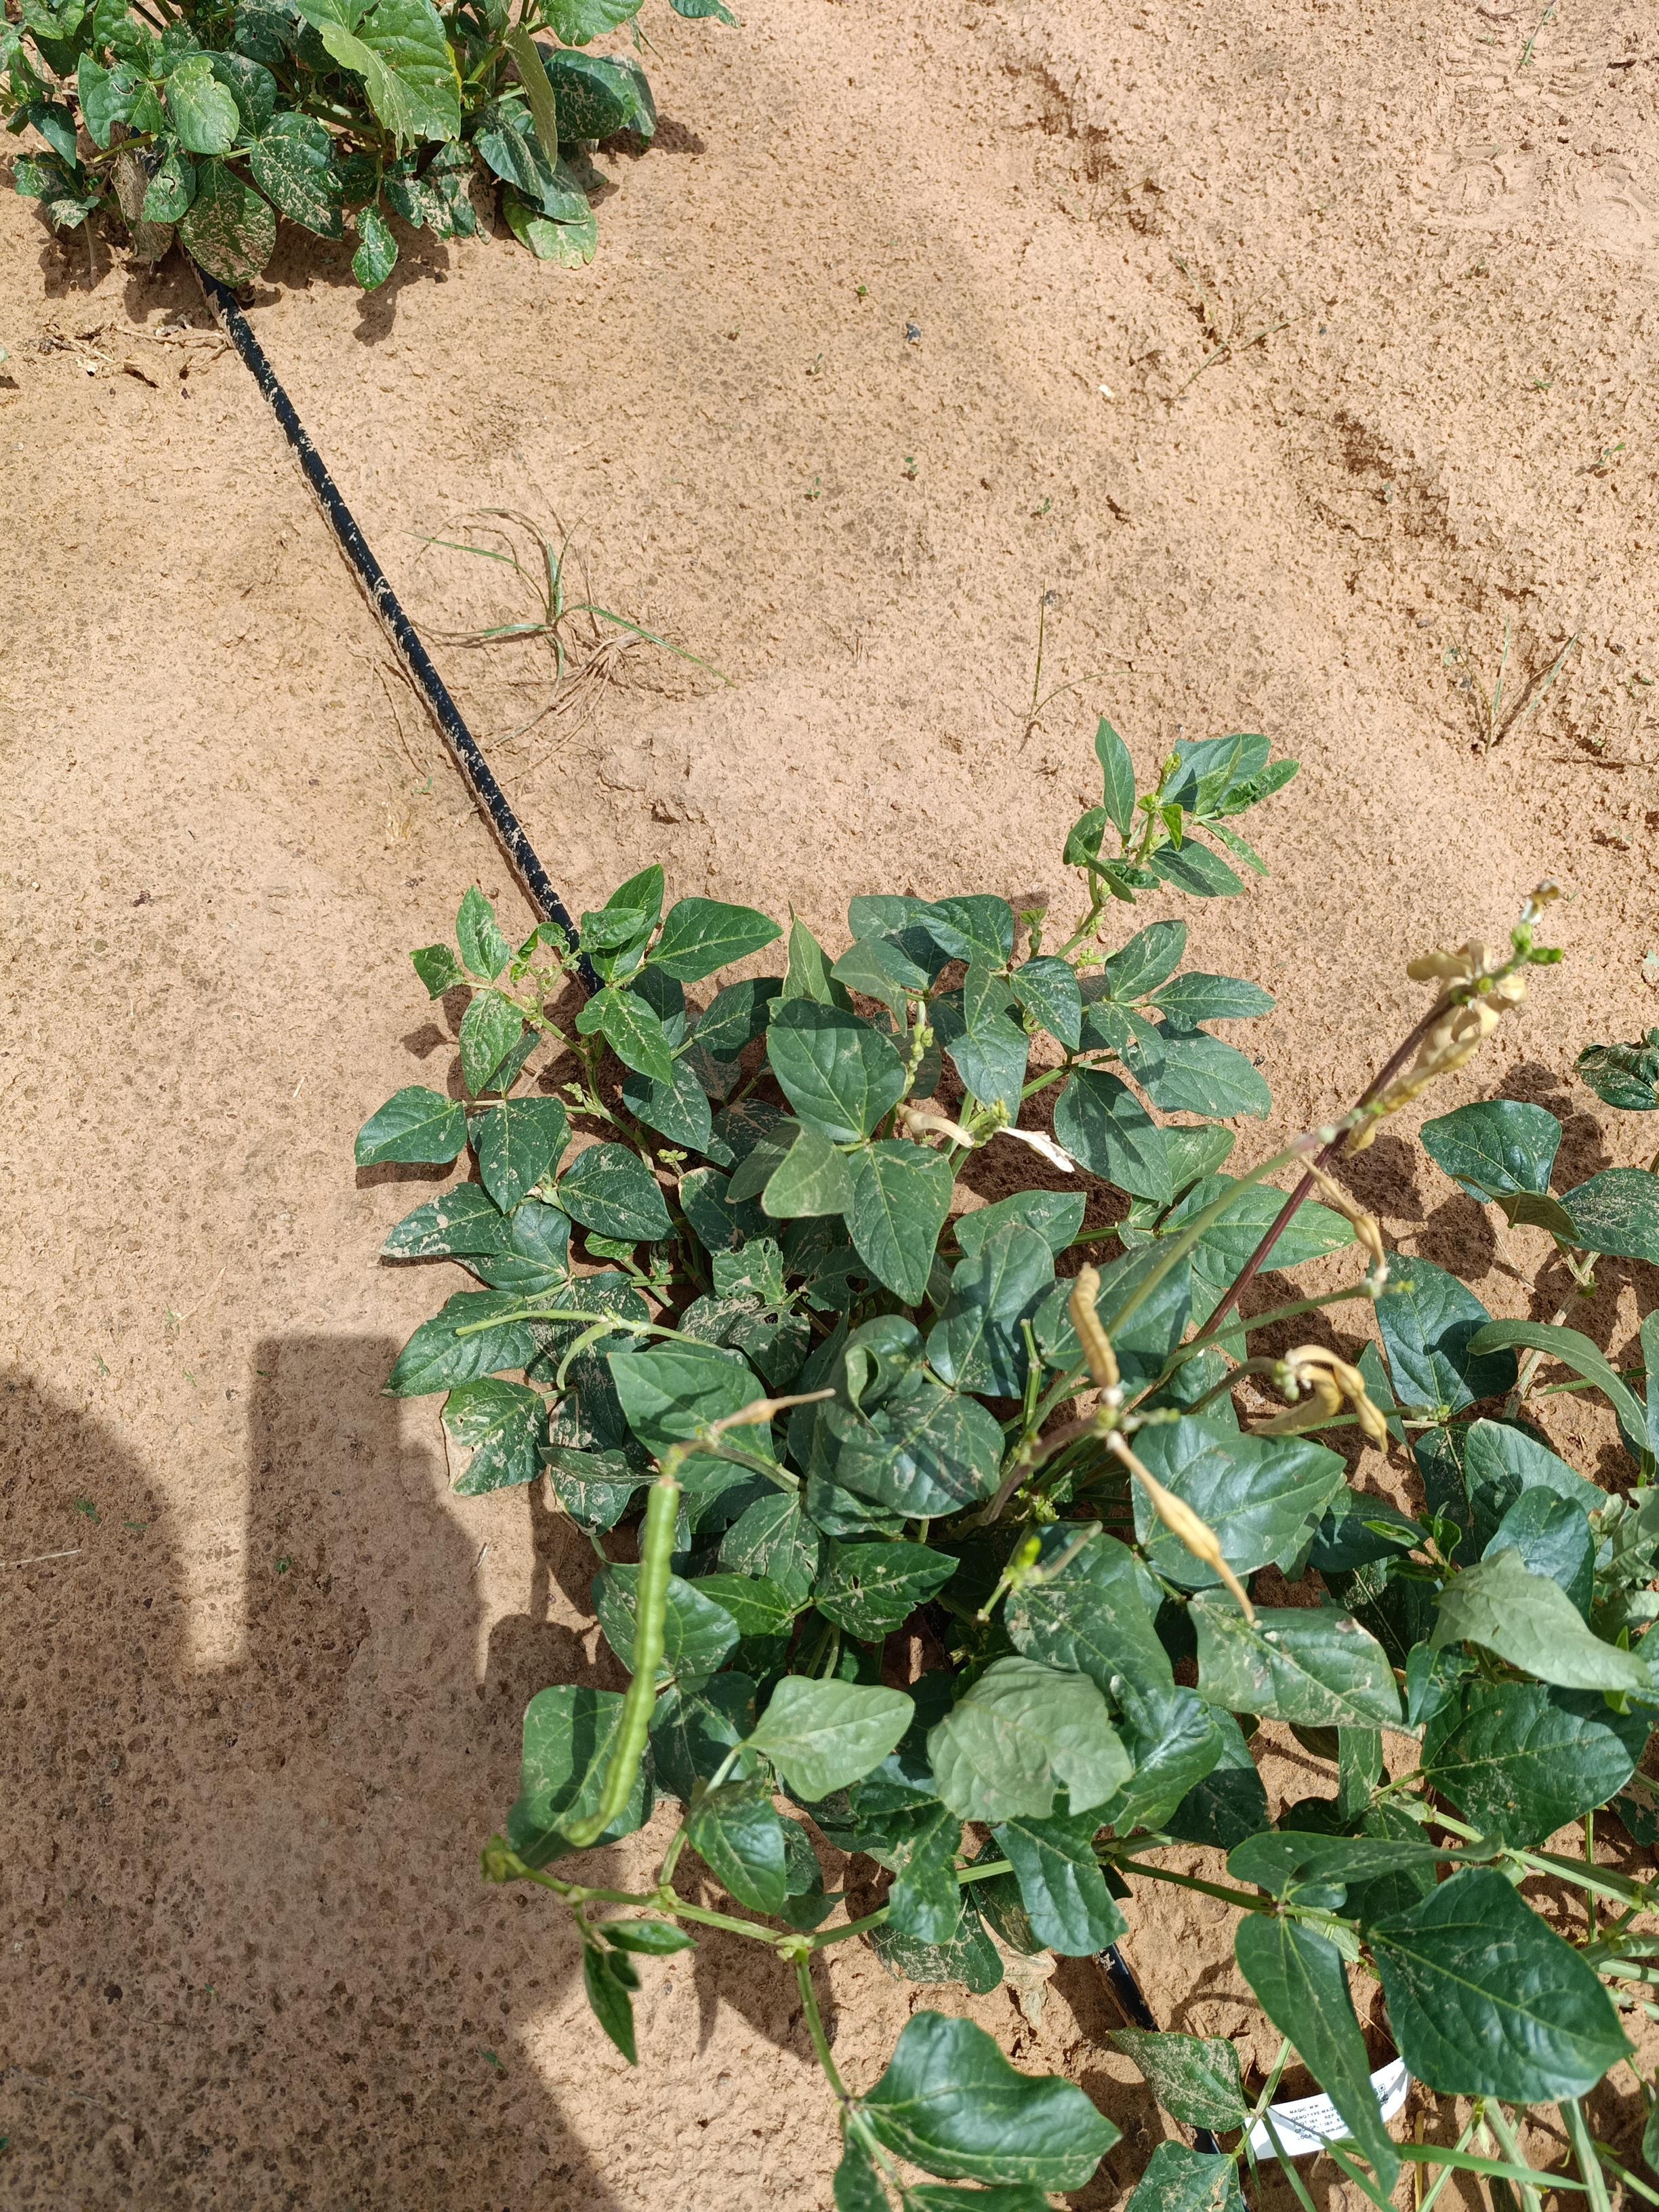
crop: cowpea
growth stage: development pod
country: Nigeria
